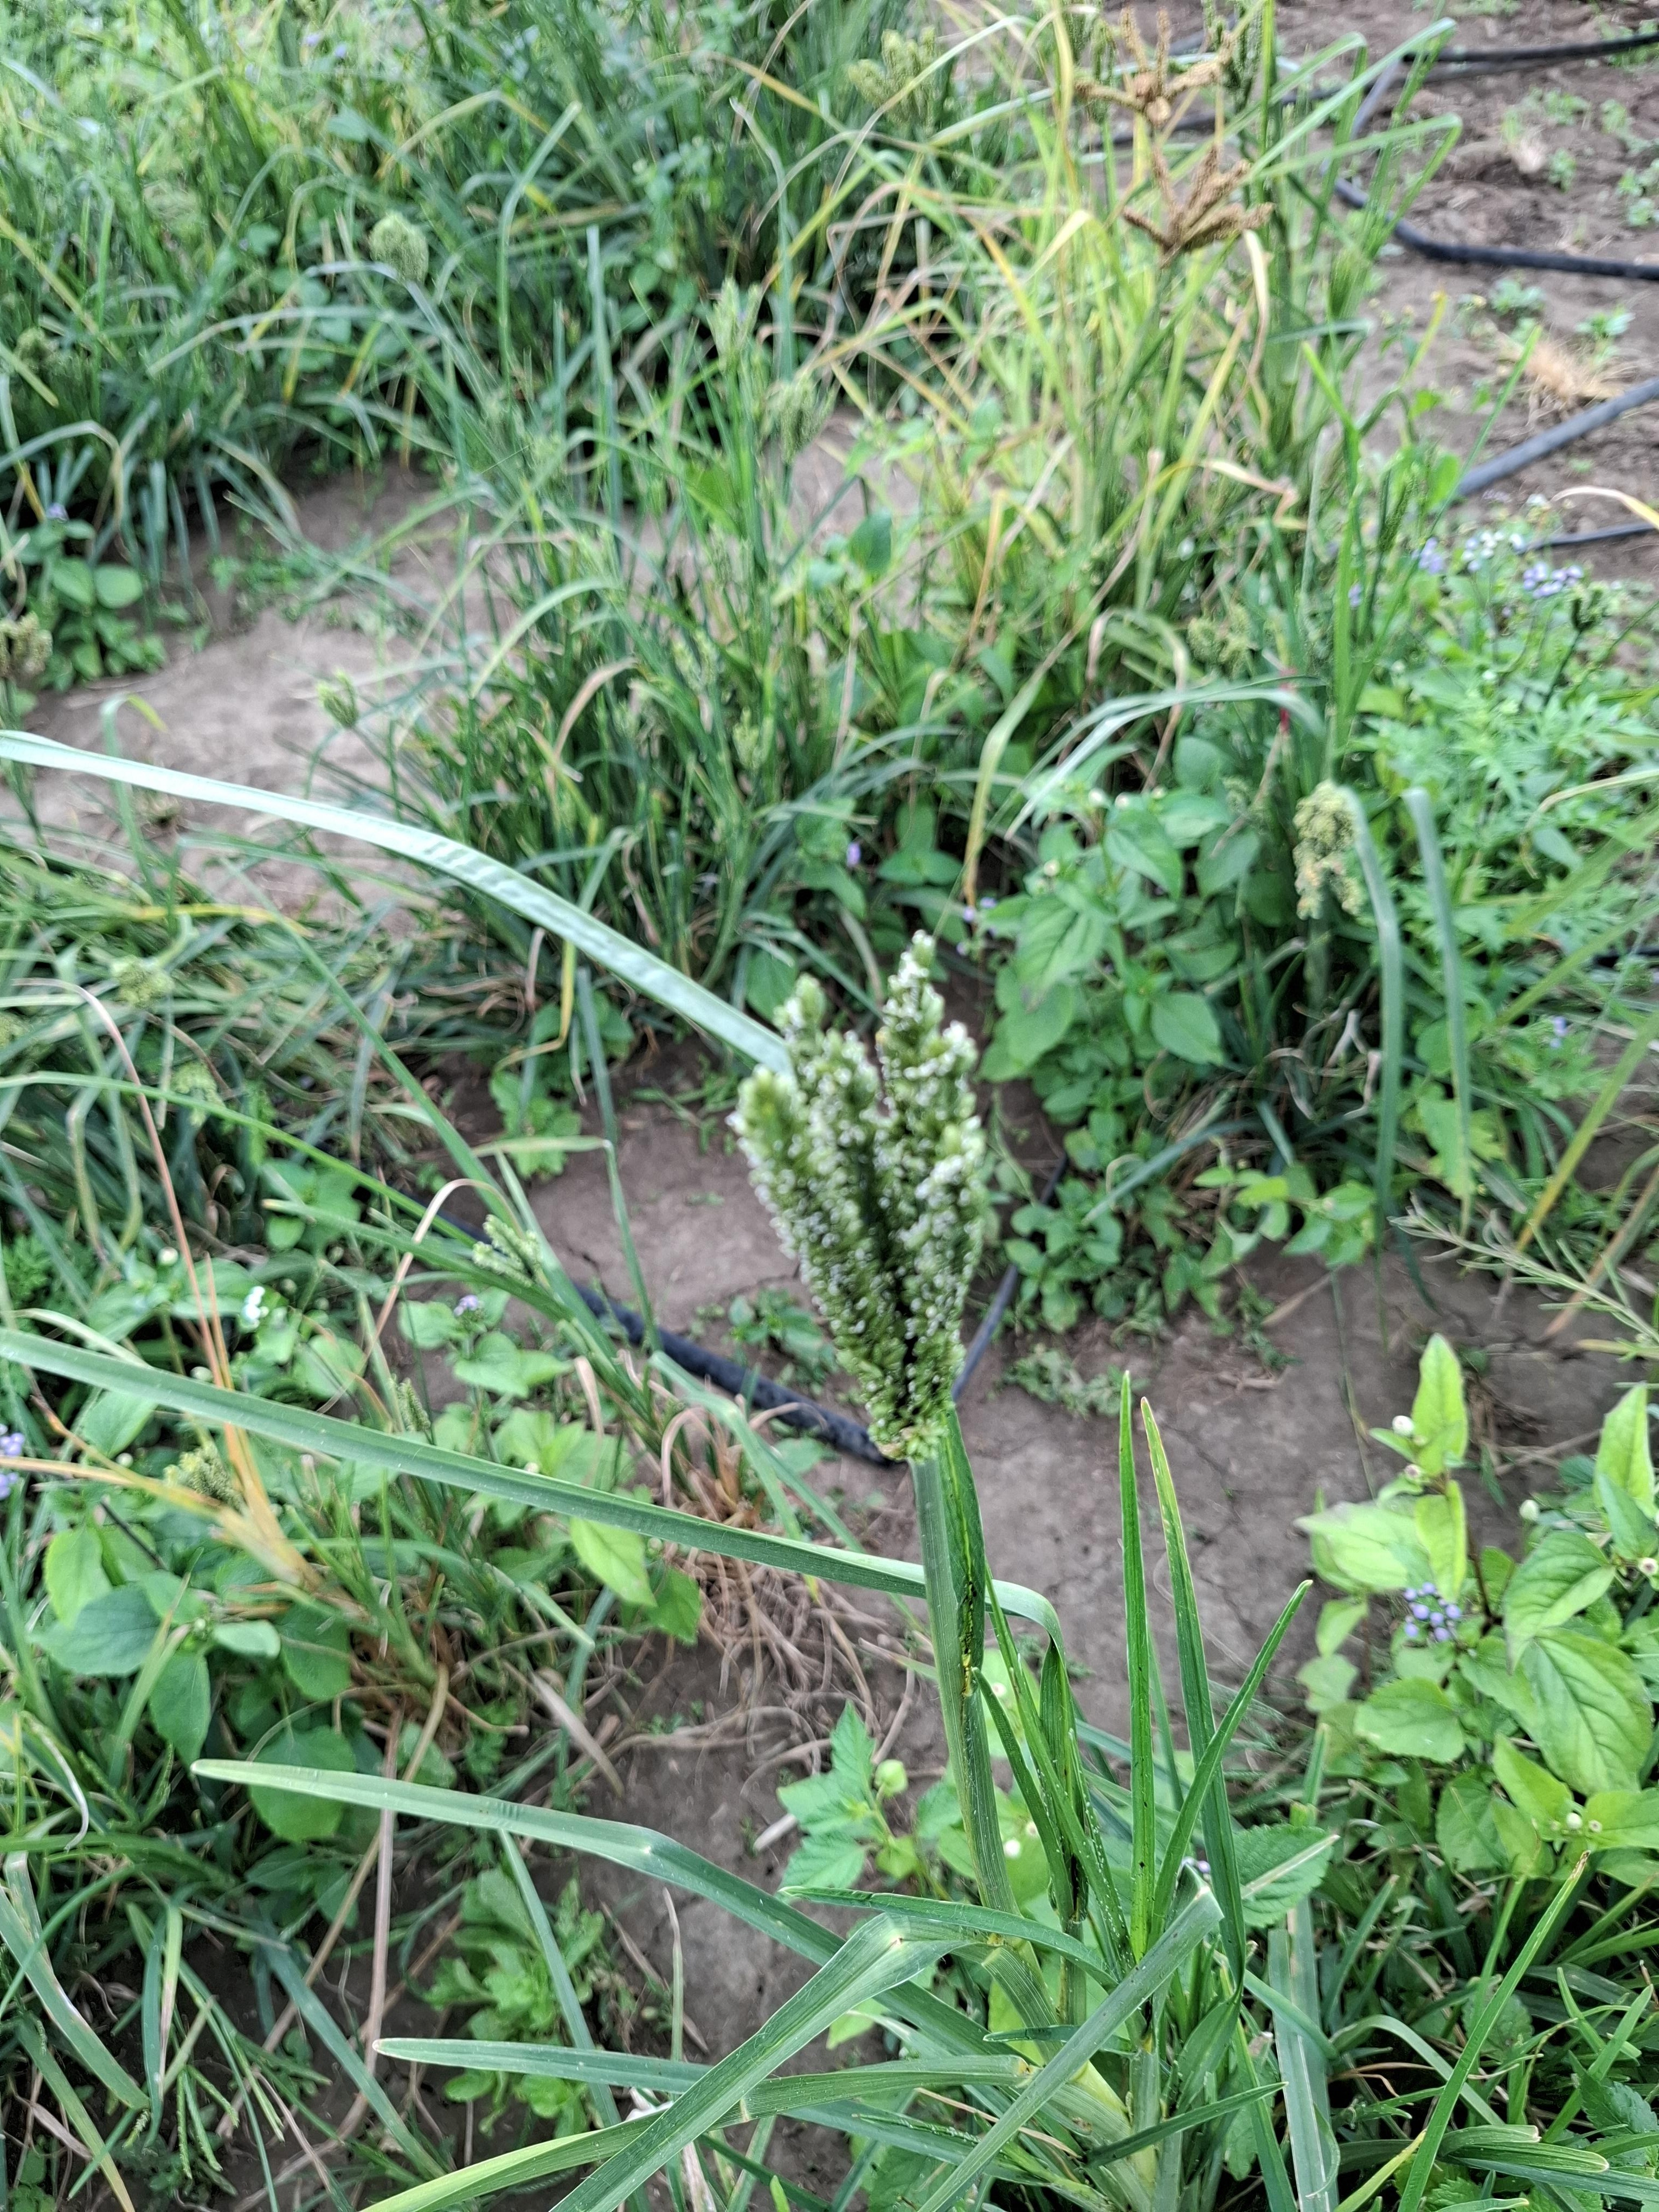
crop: sorghum
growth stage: harvest maturity
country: Tanzania
